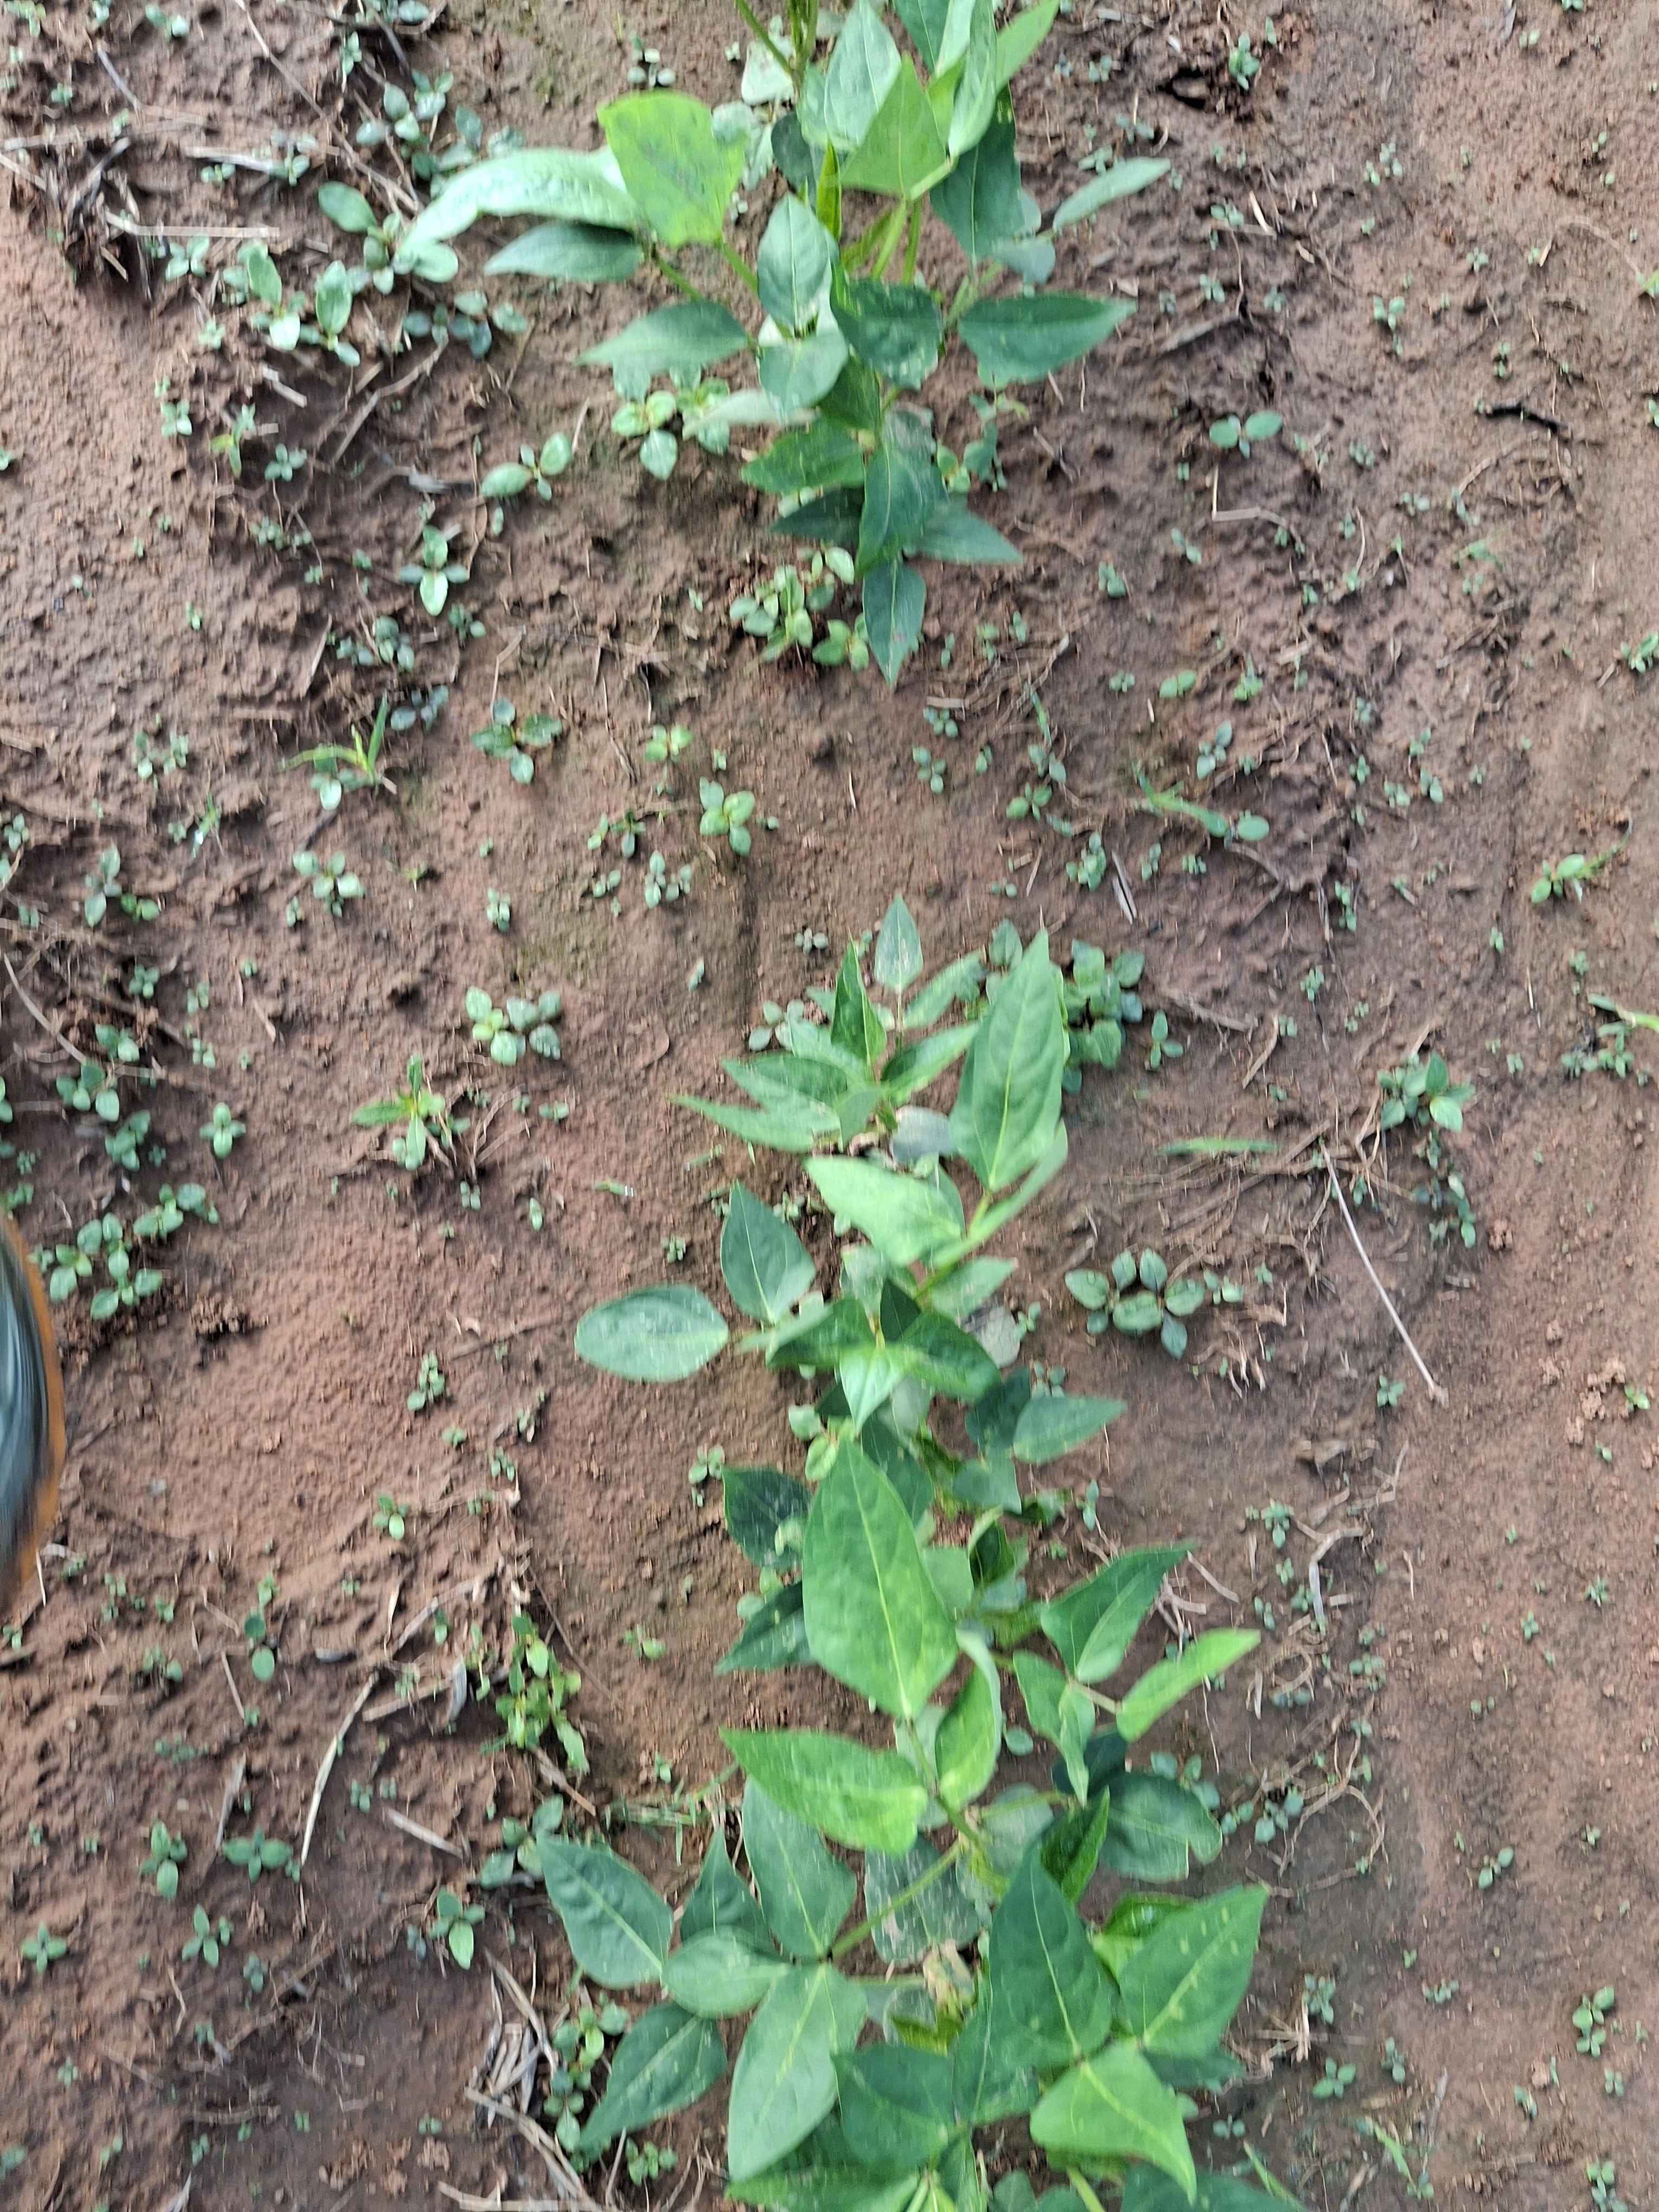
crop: cowpea
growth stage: sprouting emergence
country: Nigeria
